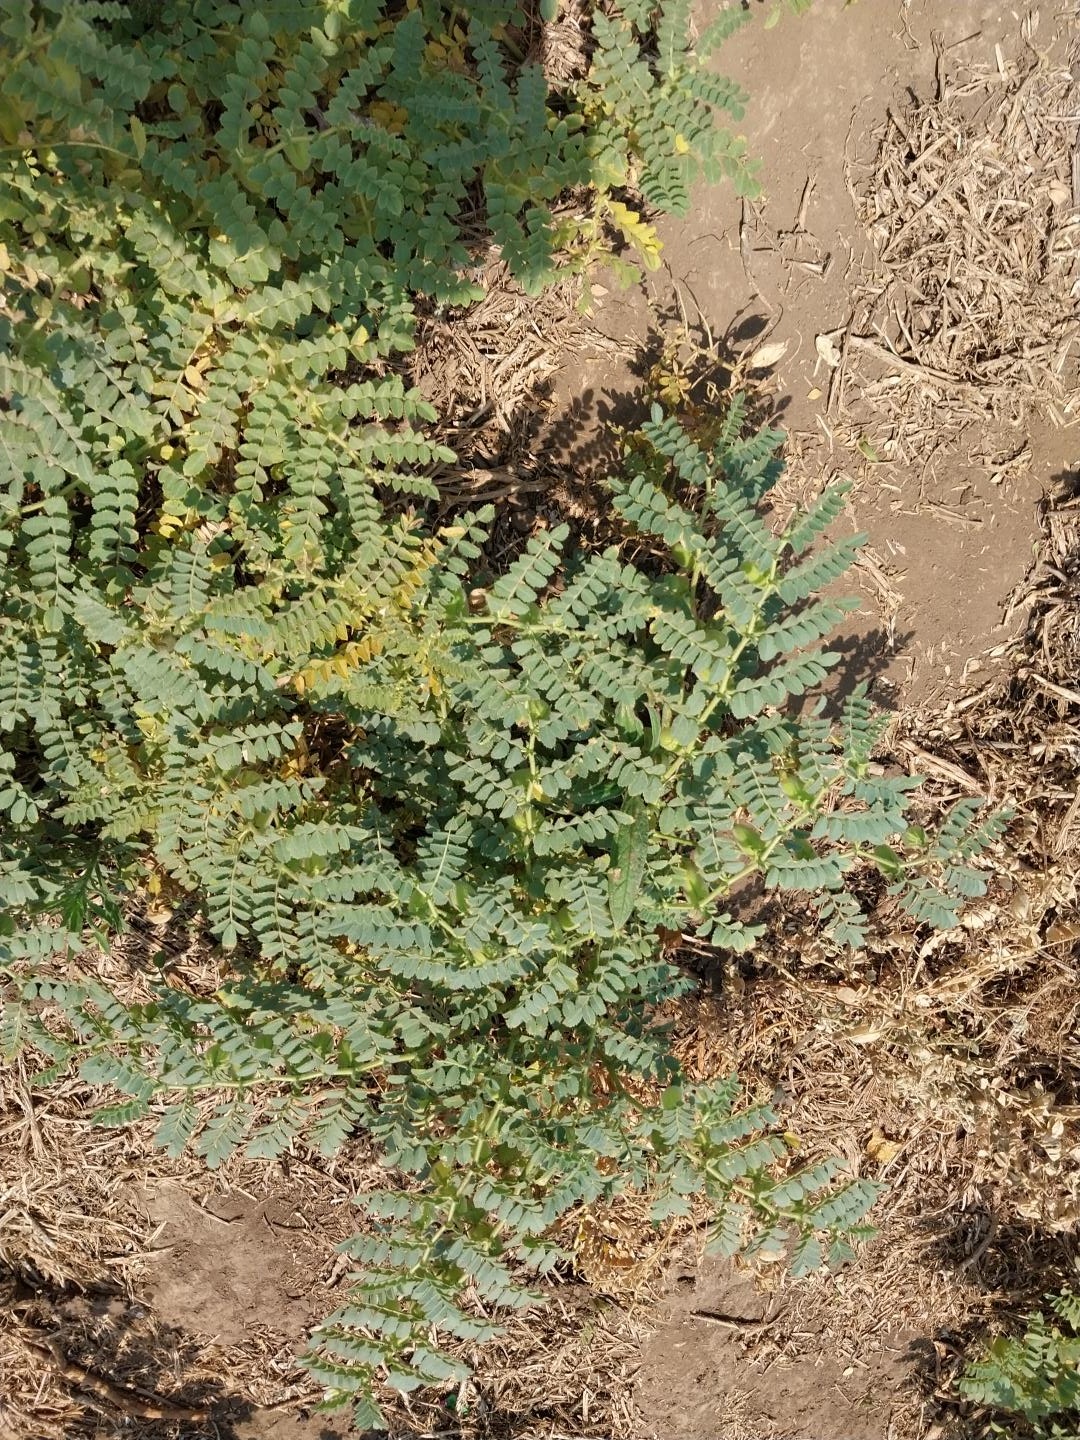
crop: chickpea
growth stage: development pod
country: Tanzania
